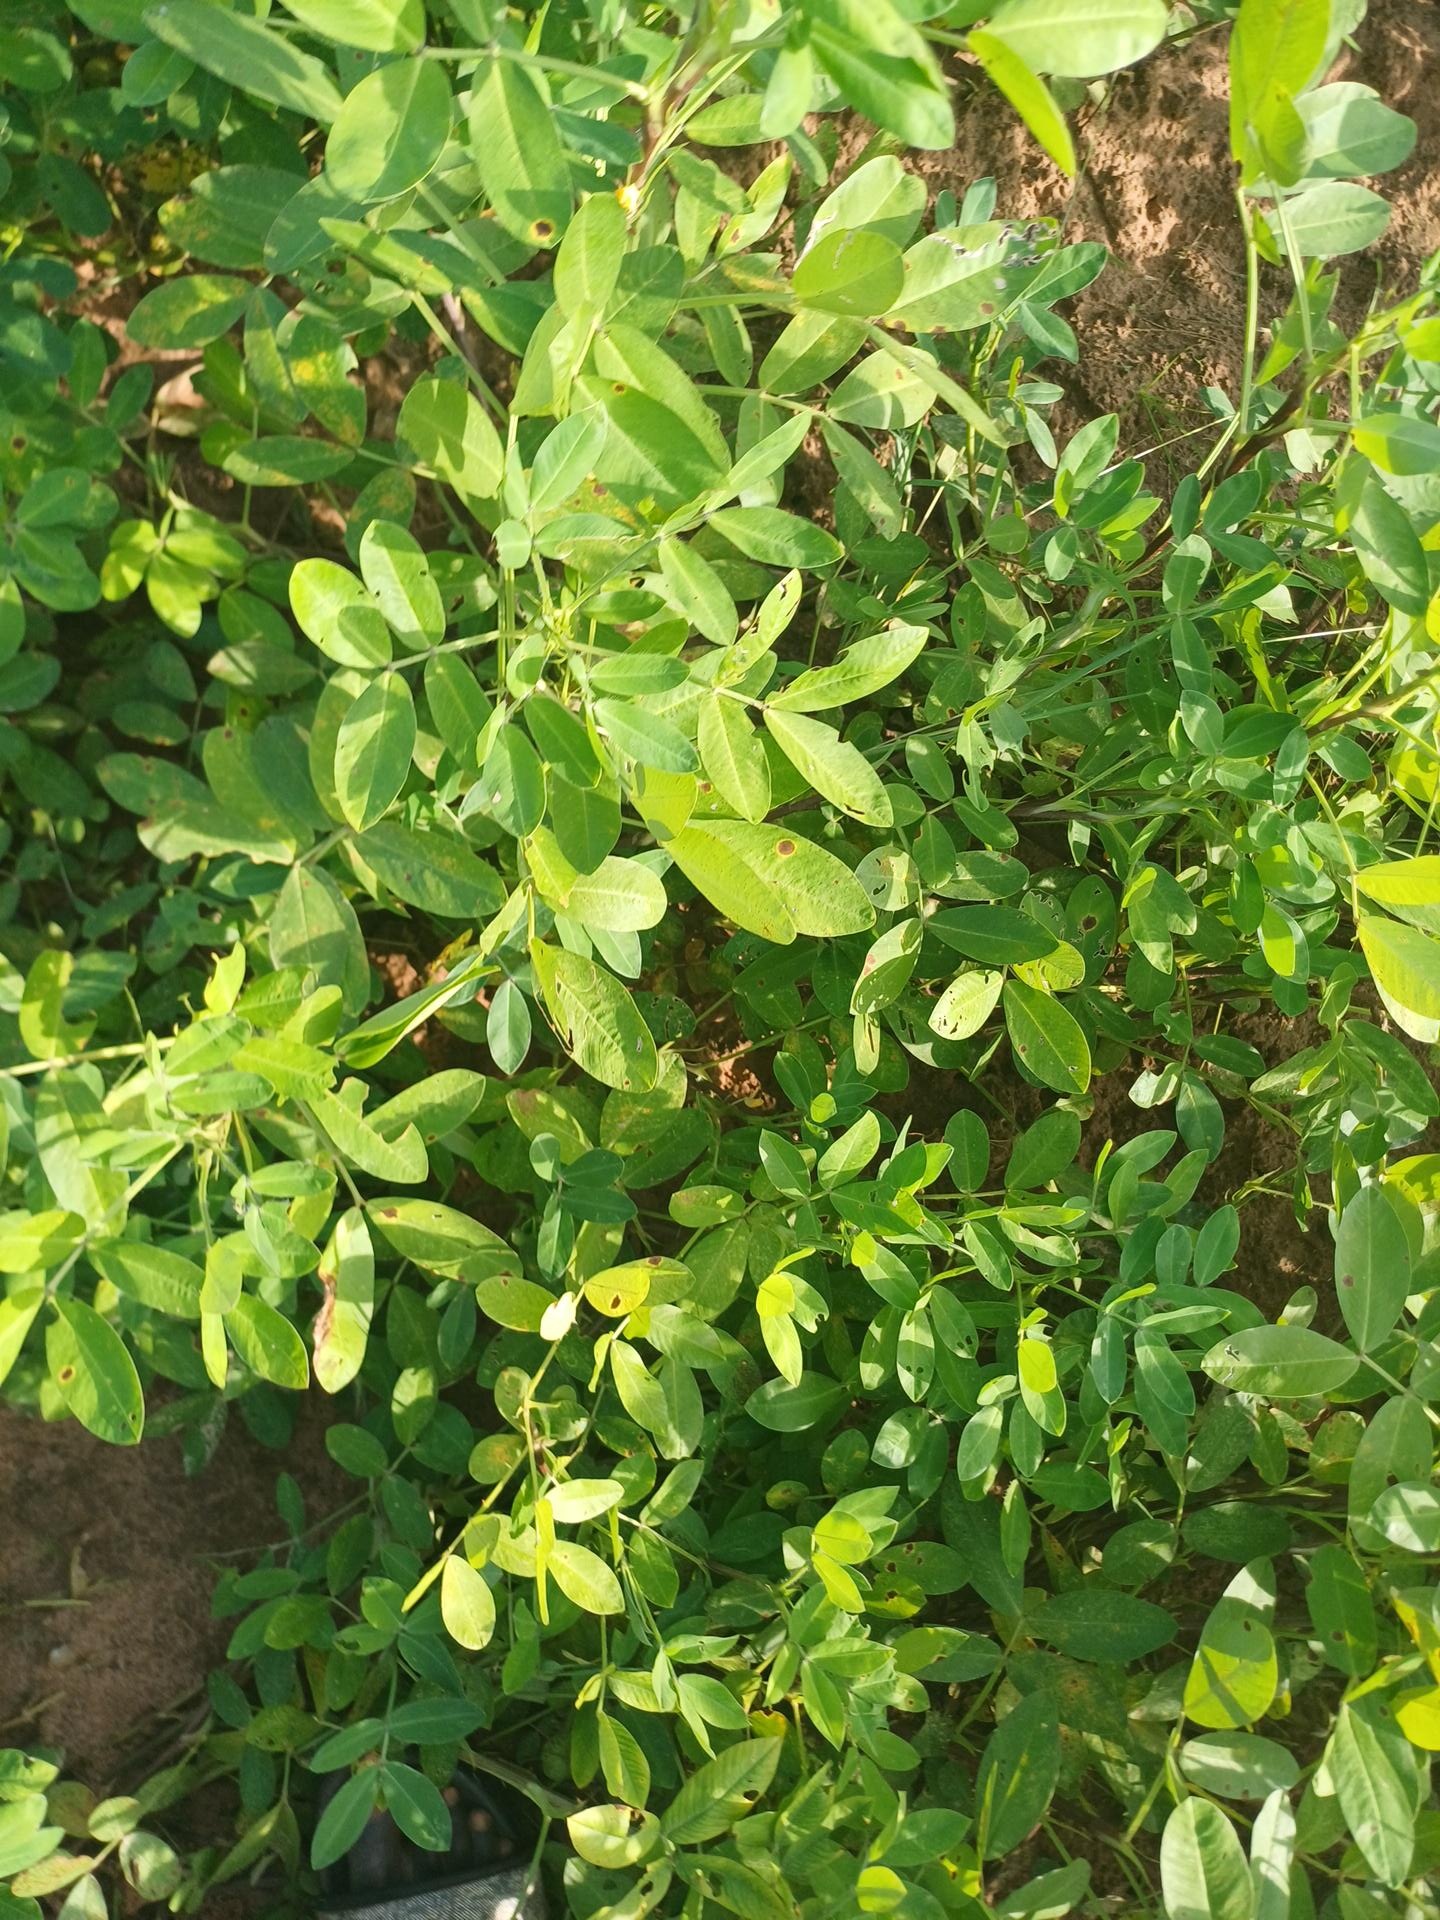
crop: groundnut
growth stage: flowering
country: Senegal
